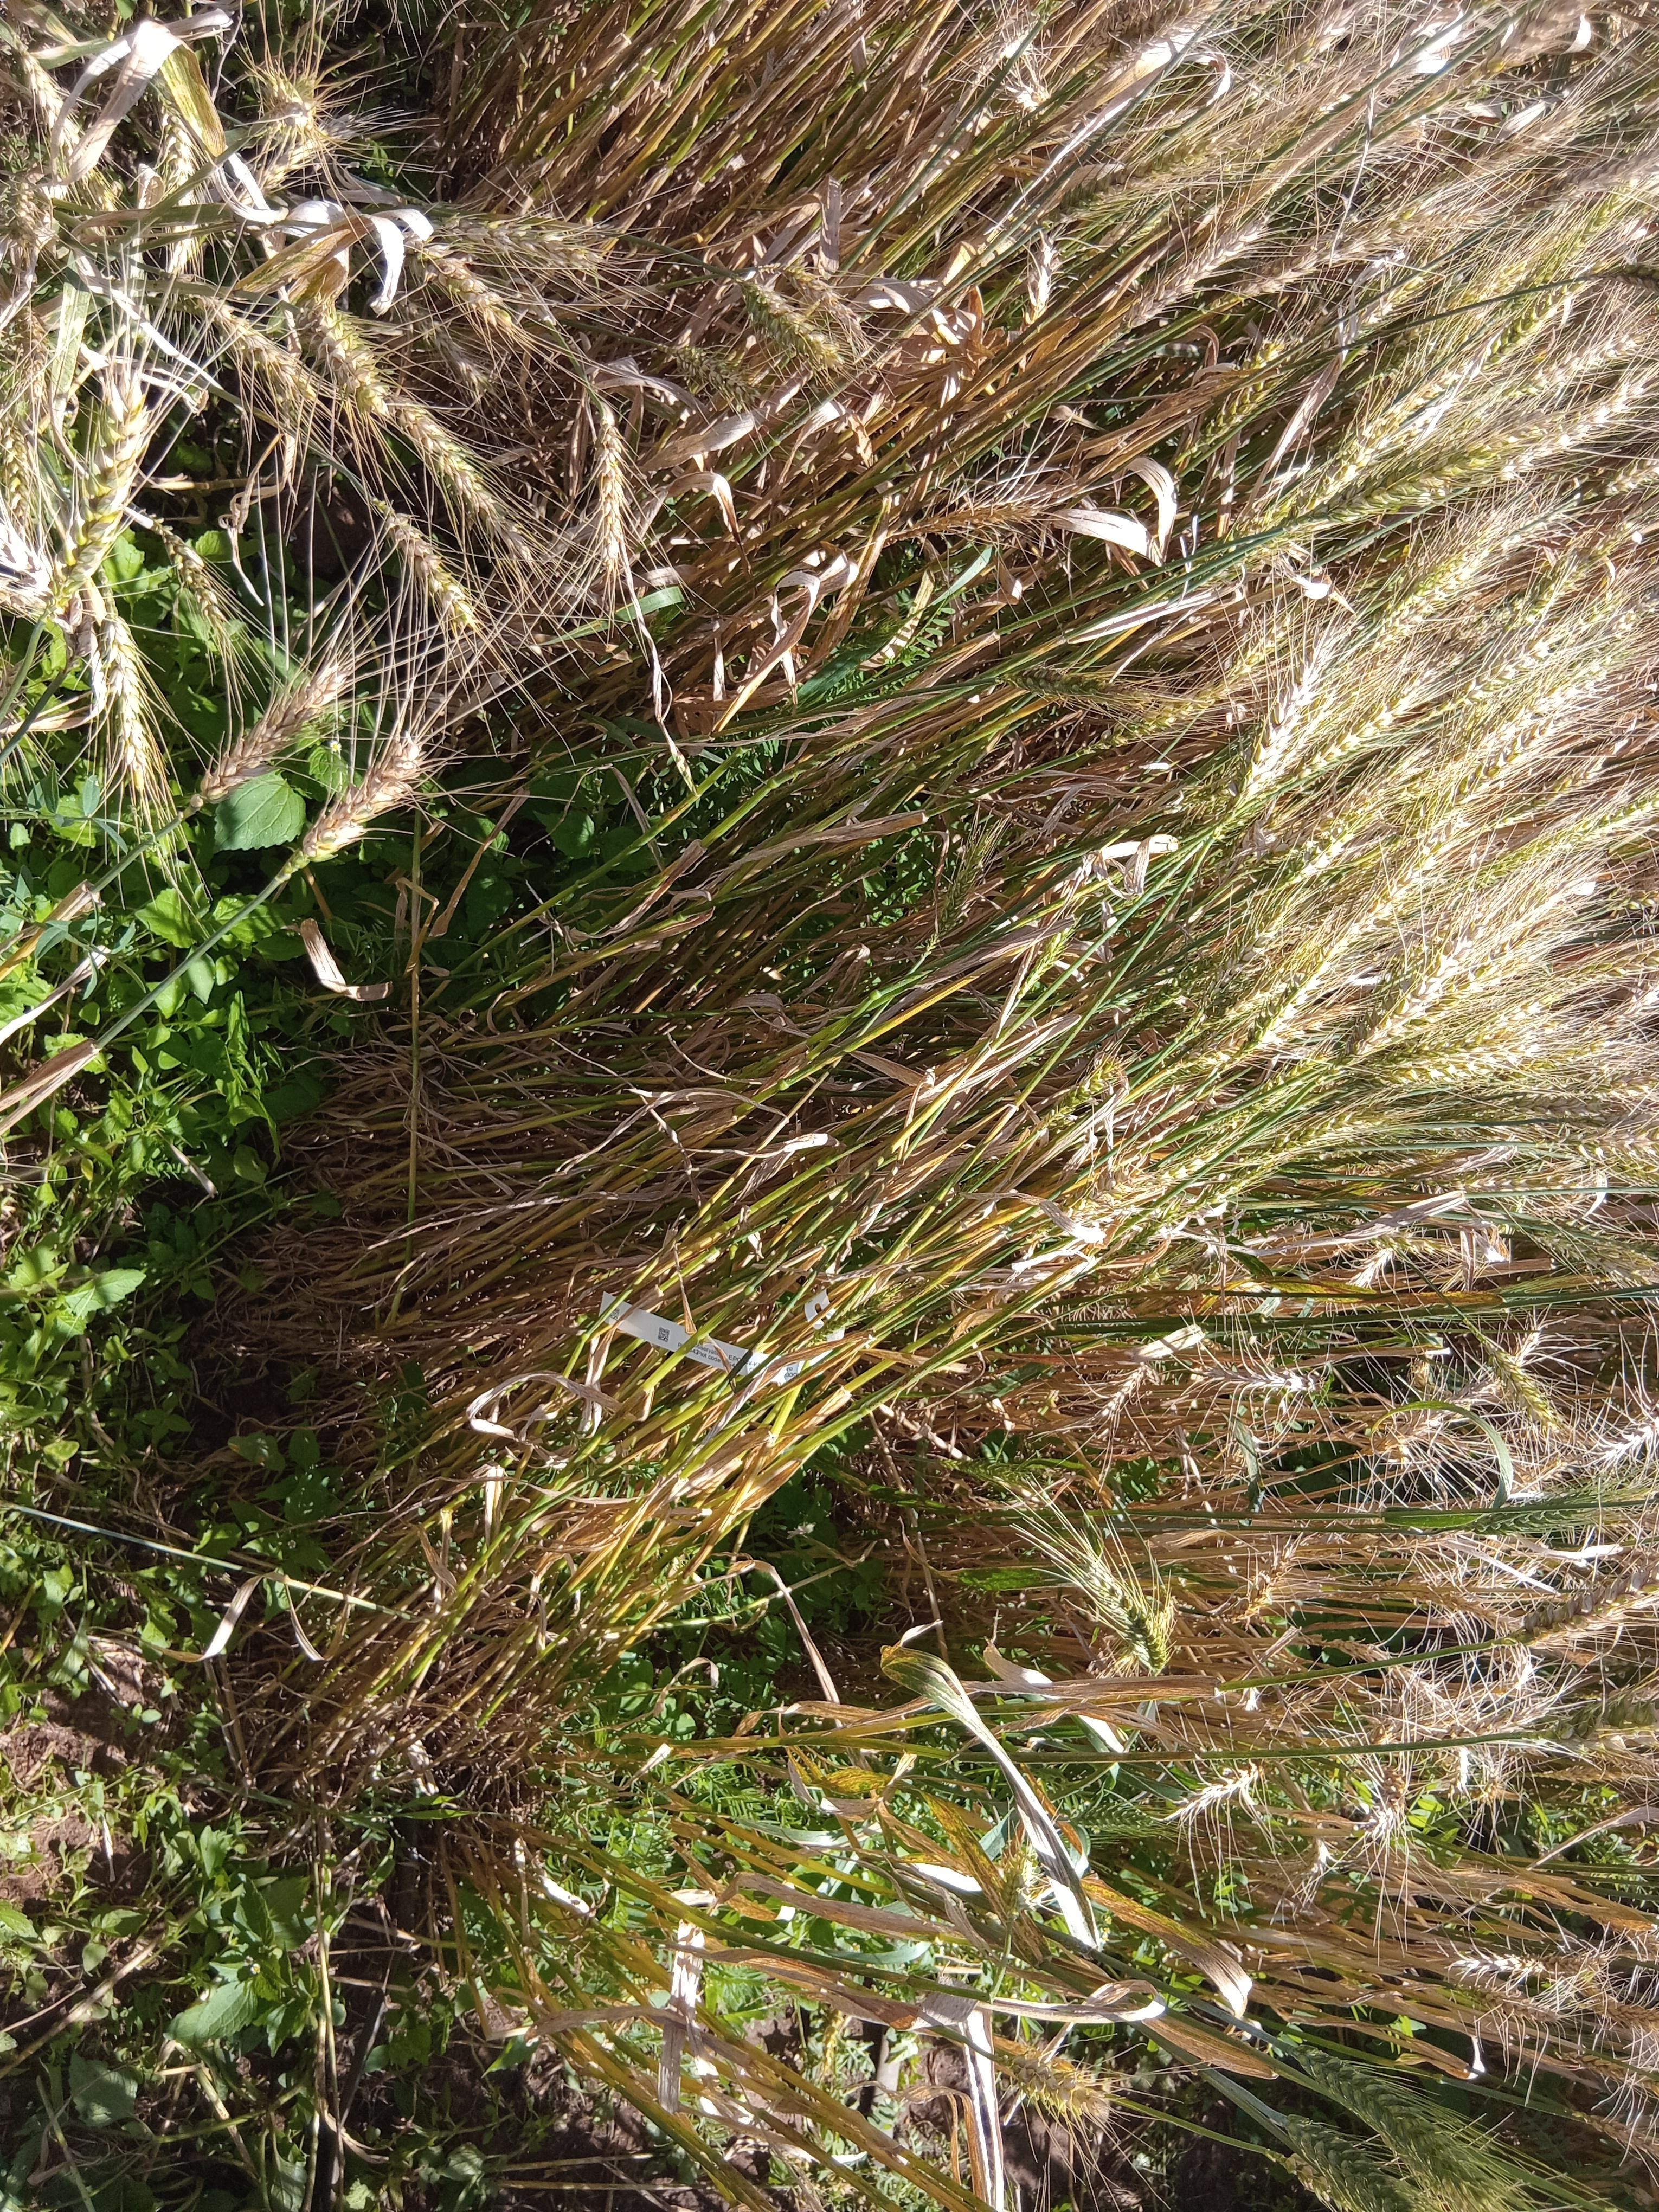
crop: wheat
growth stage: maturity
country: Kenya
